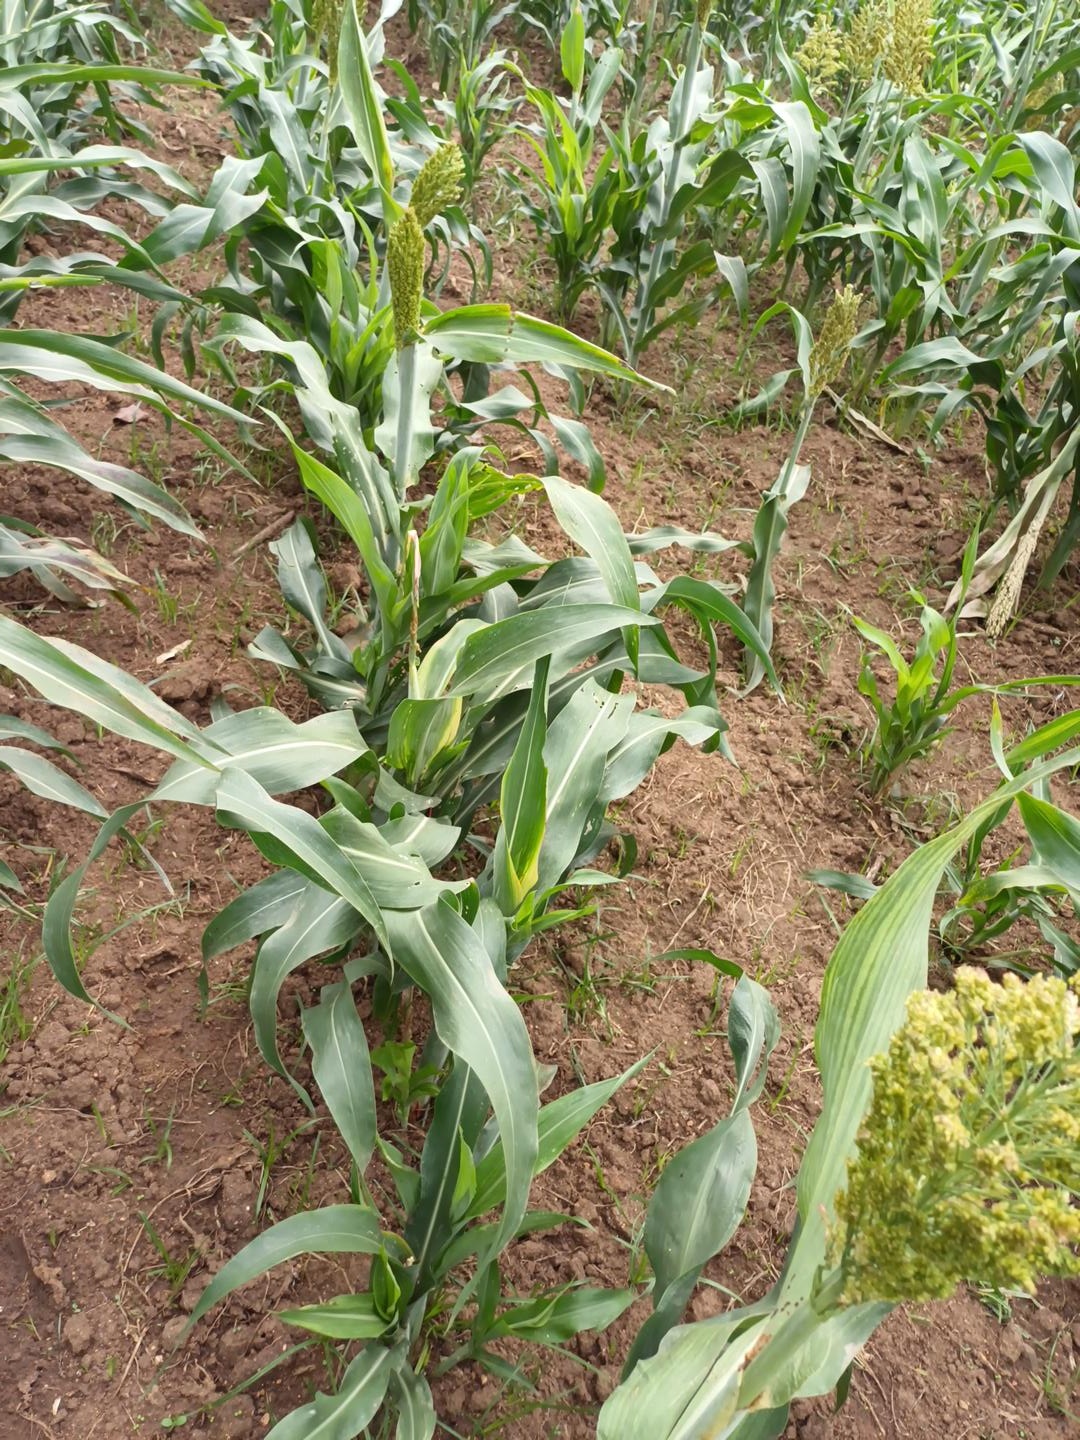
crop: sorghum
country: Kenya
